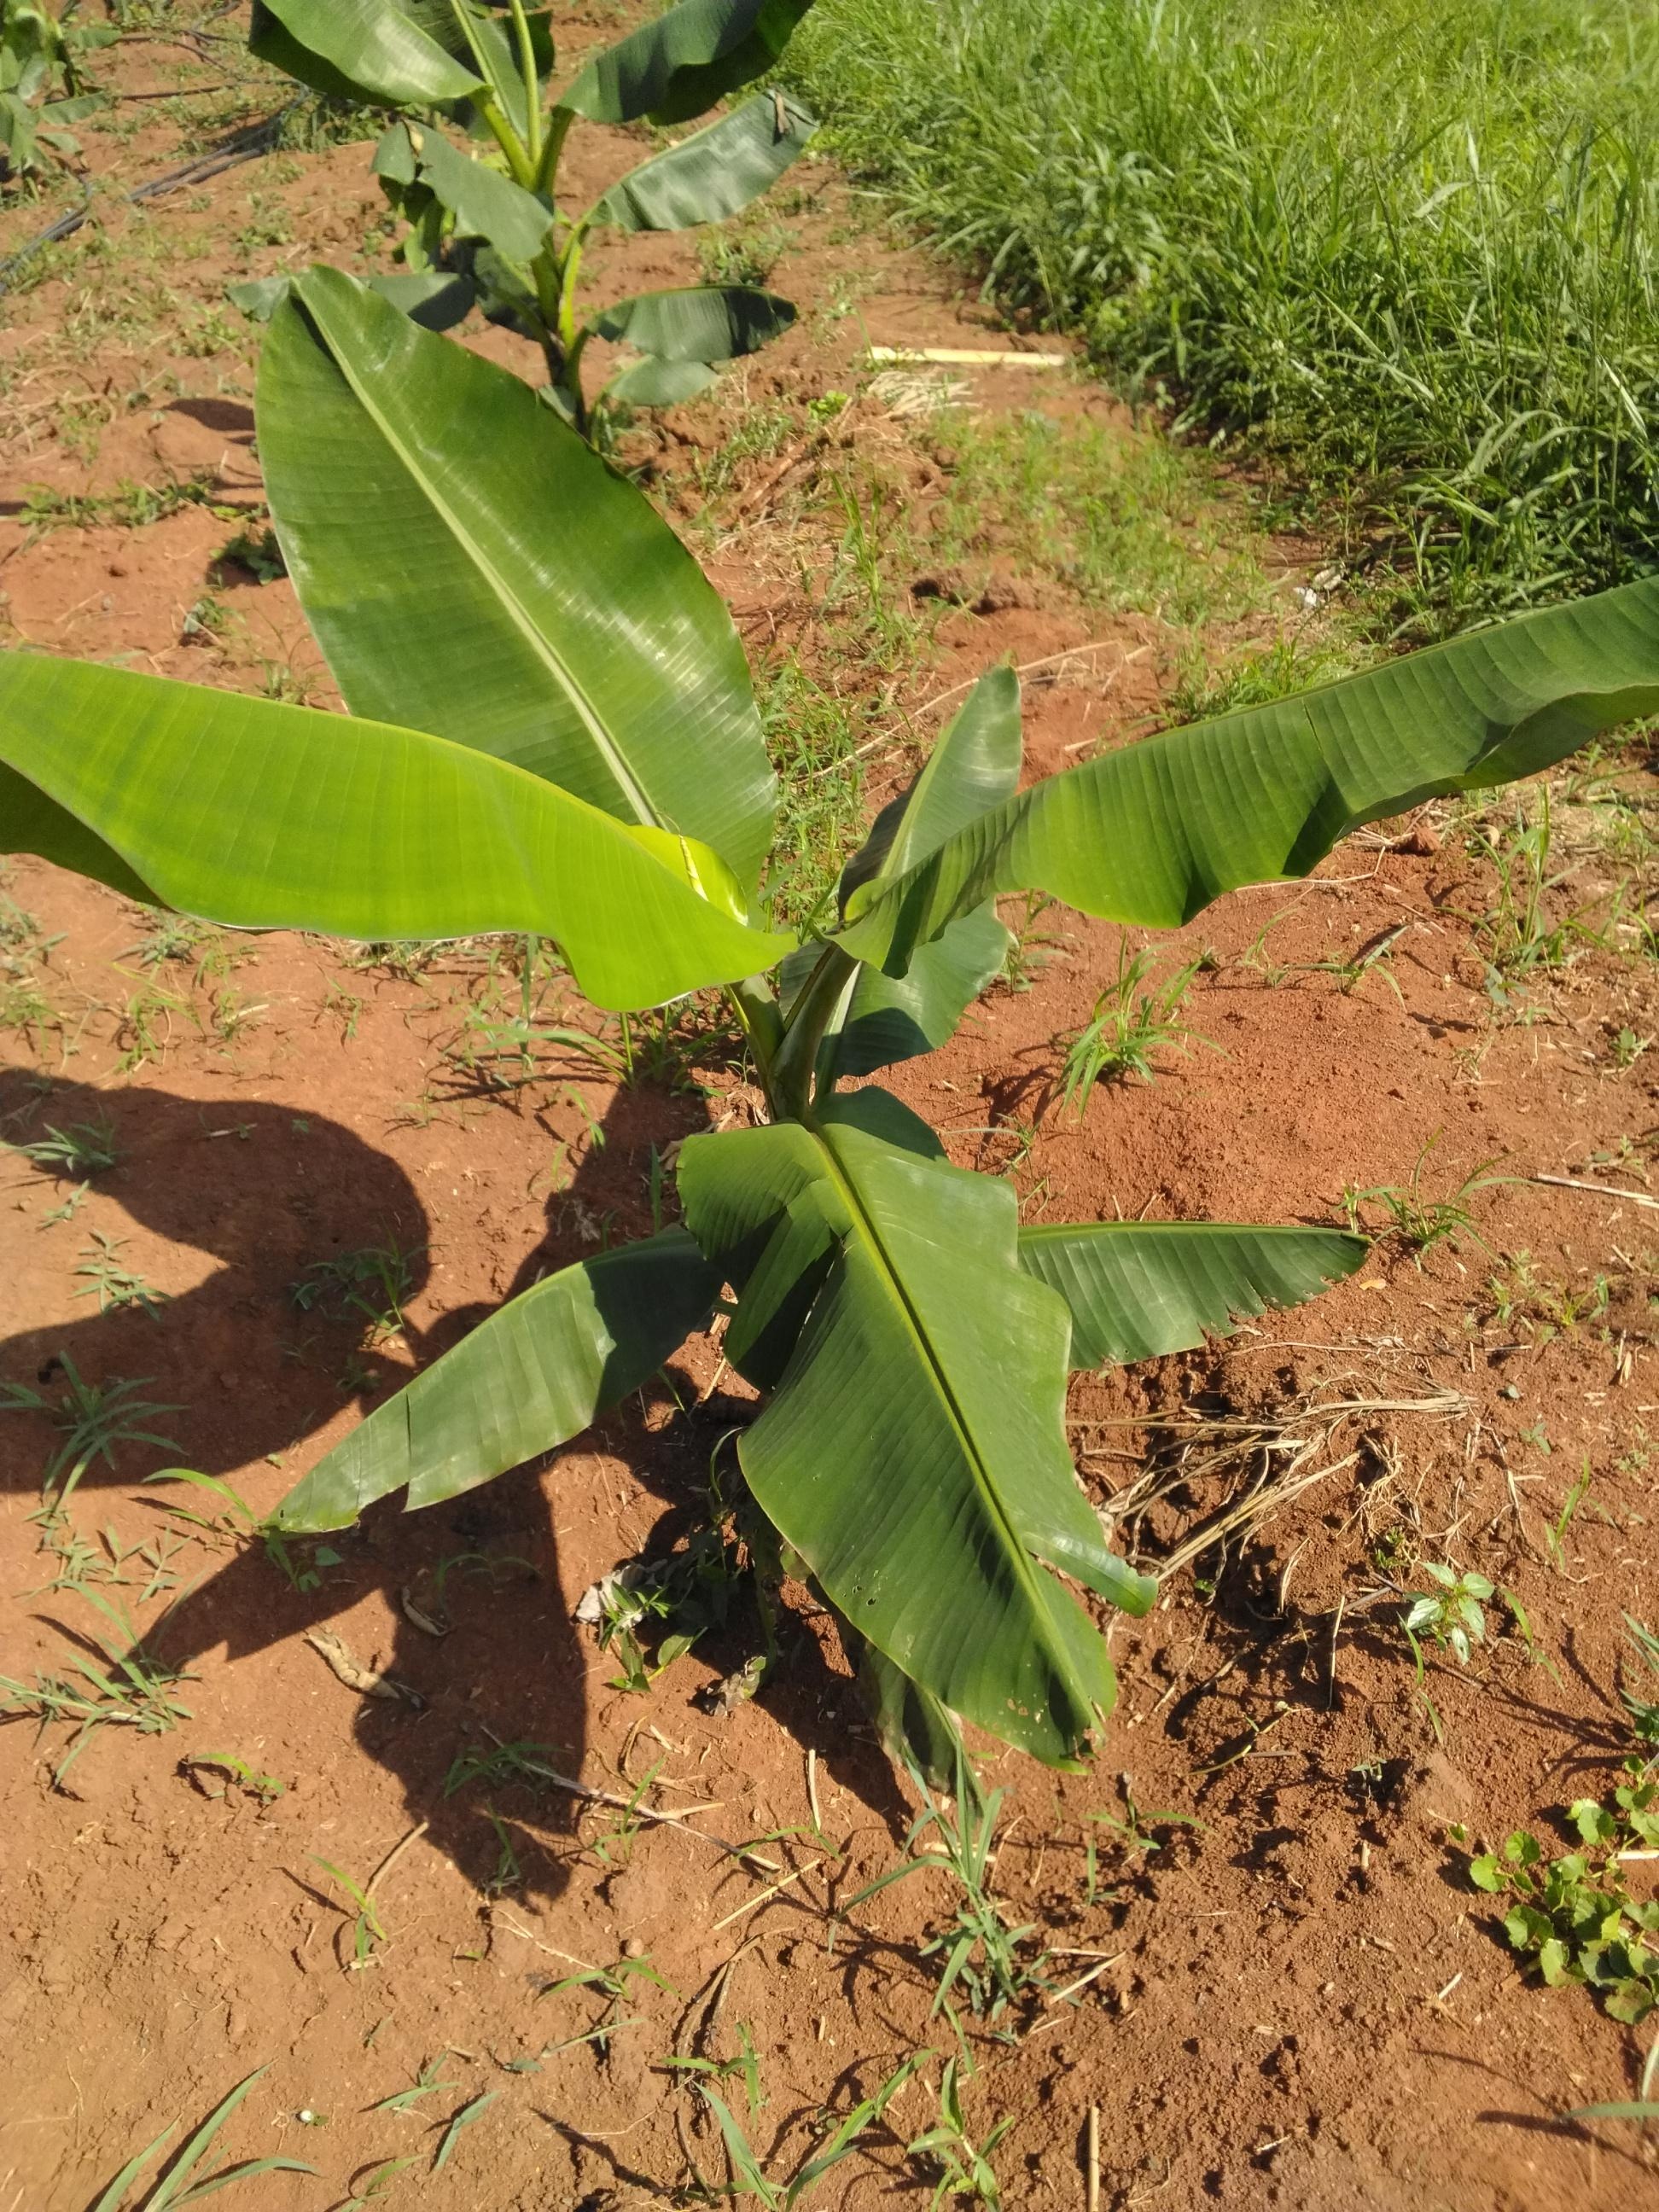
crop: banana
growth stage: vegetative
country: Uganda
